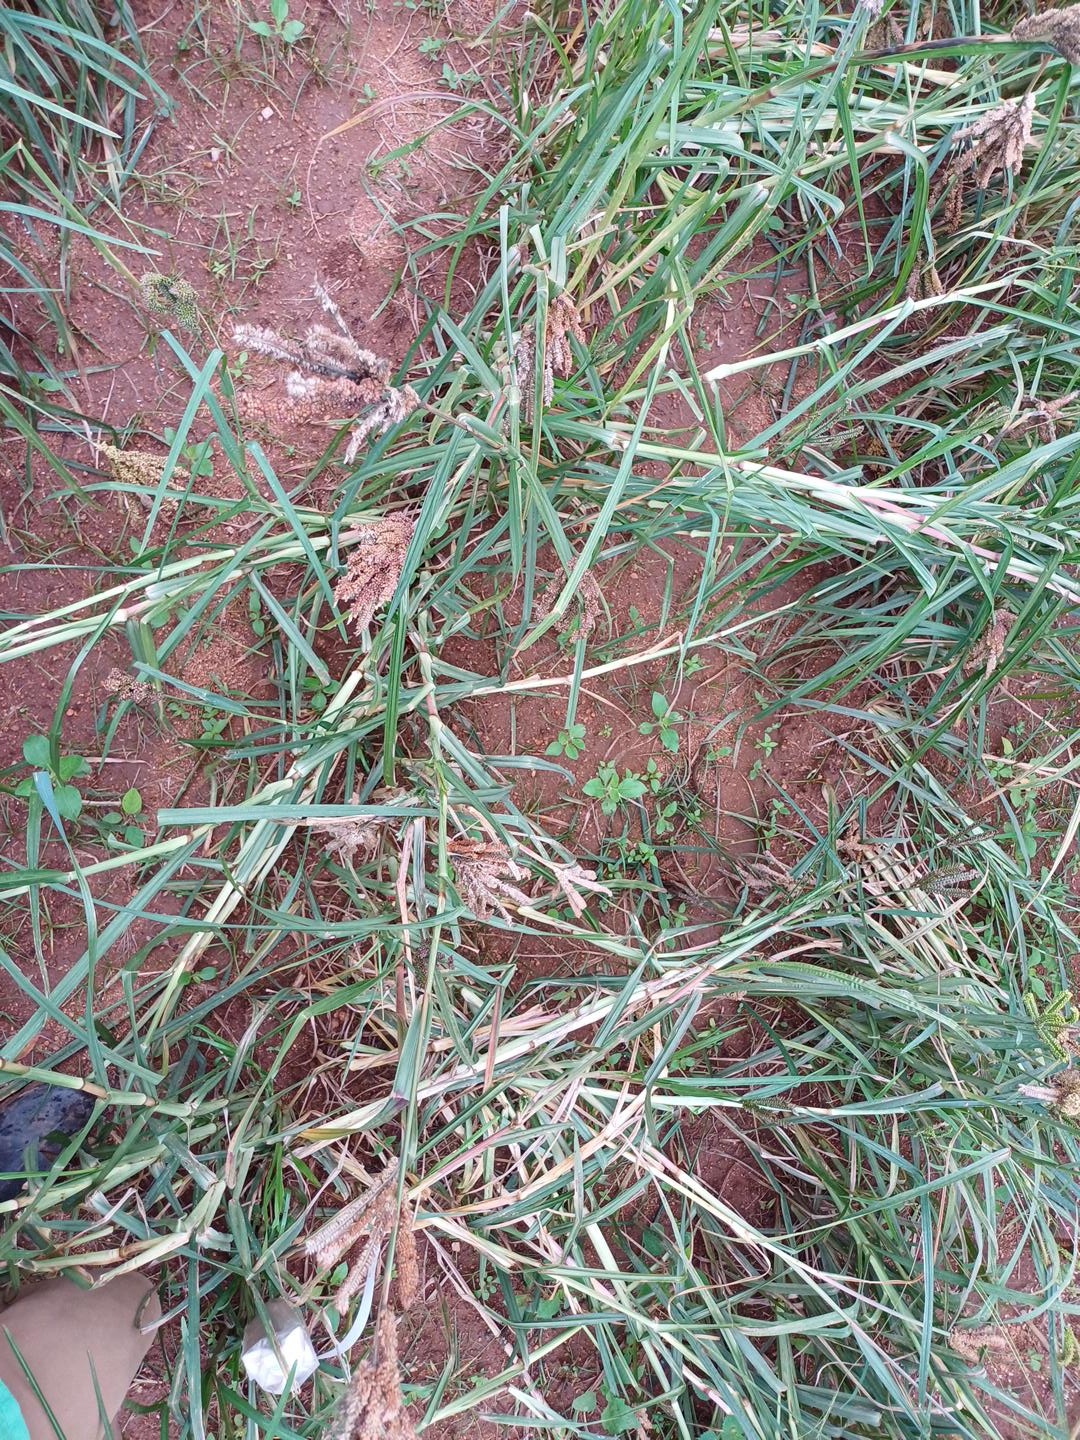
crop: finger millet
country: Kenya
